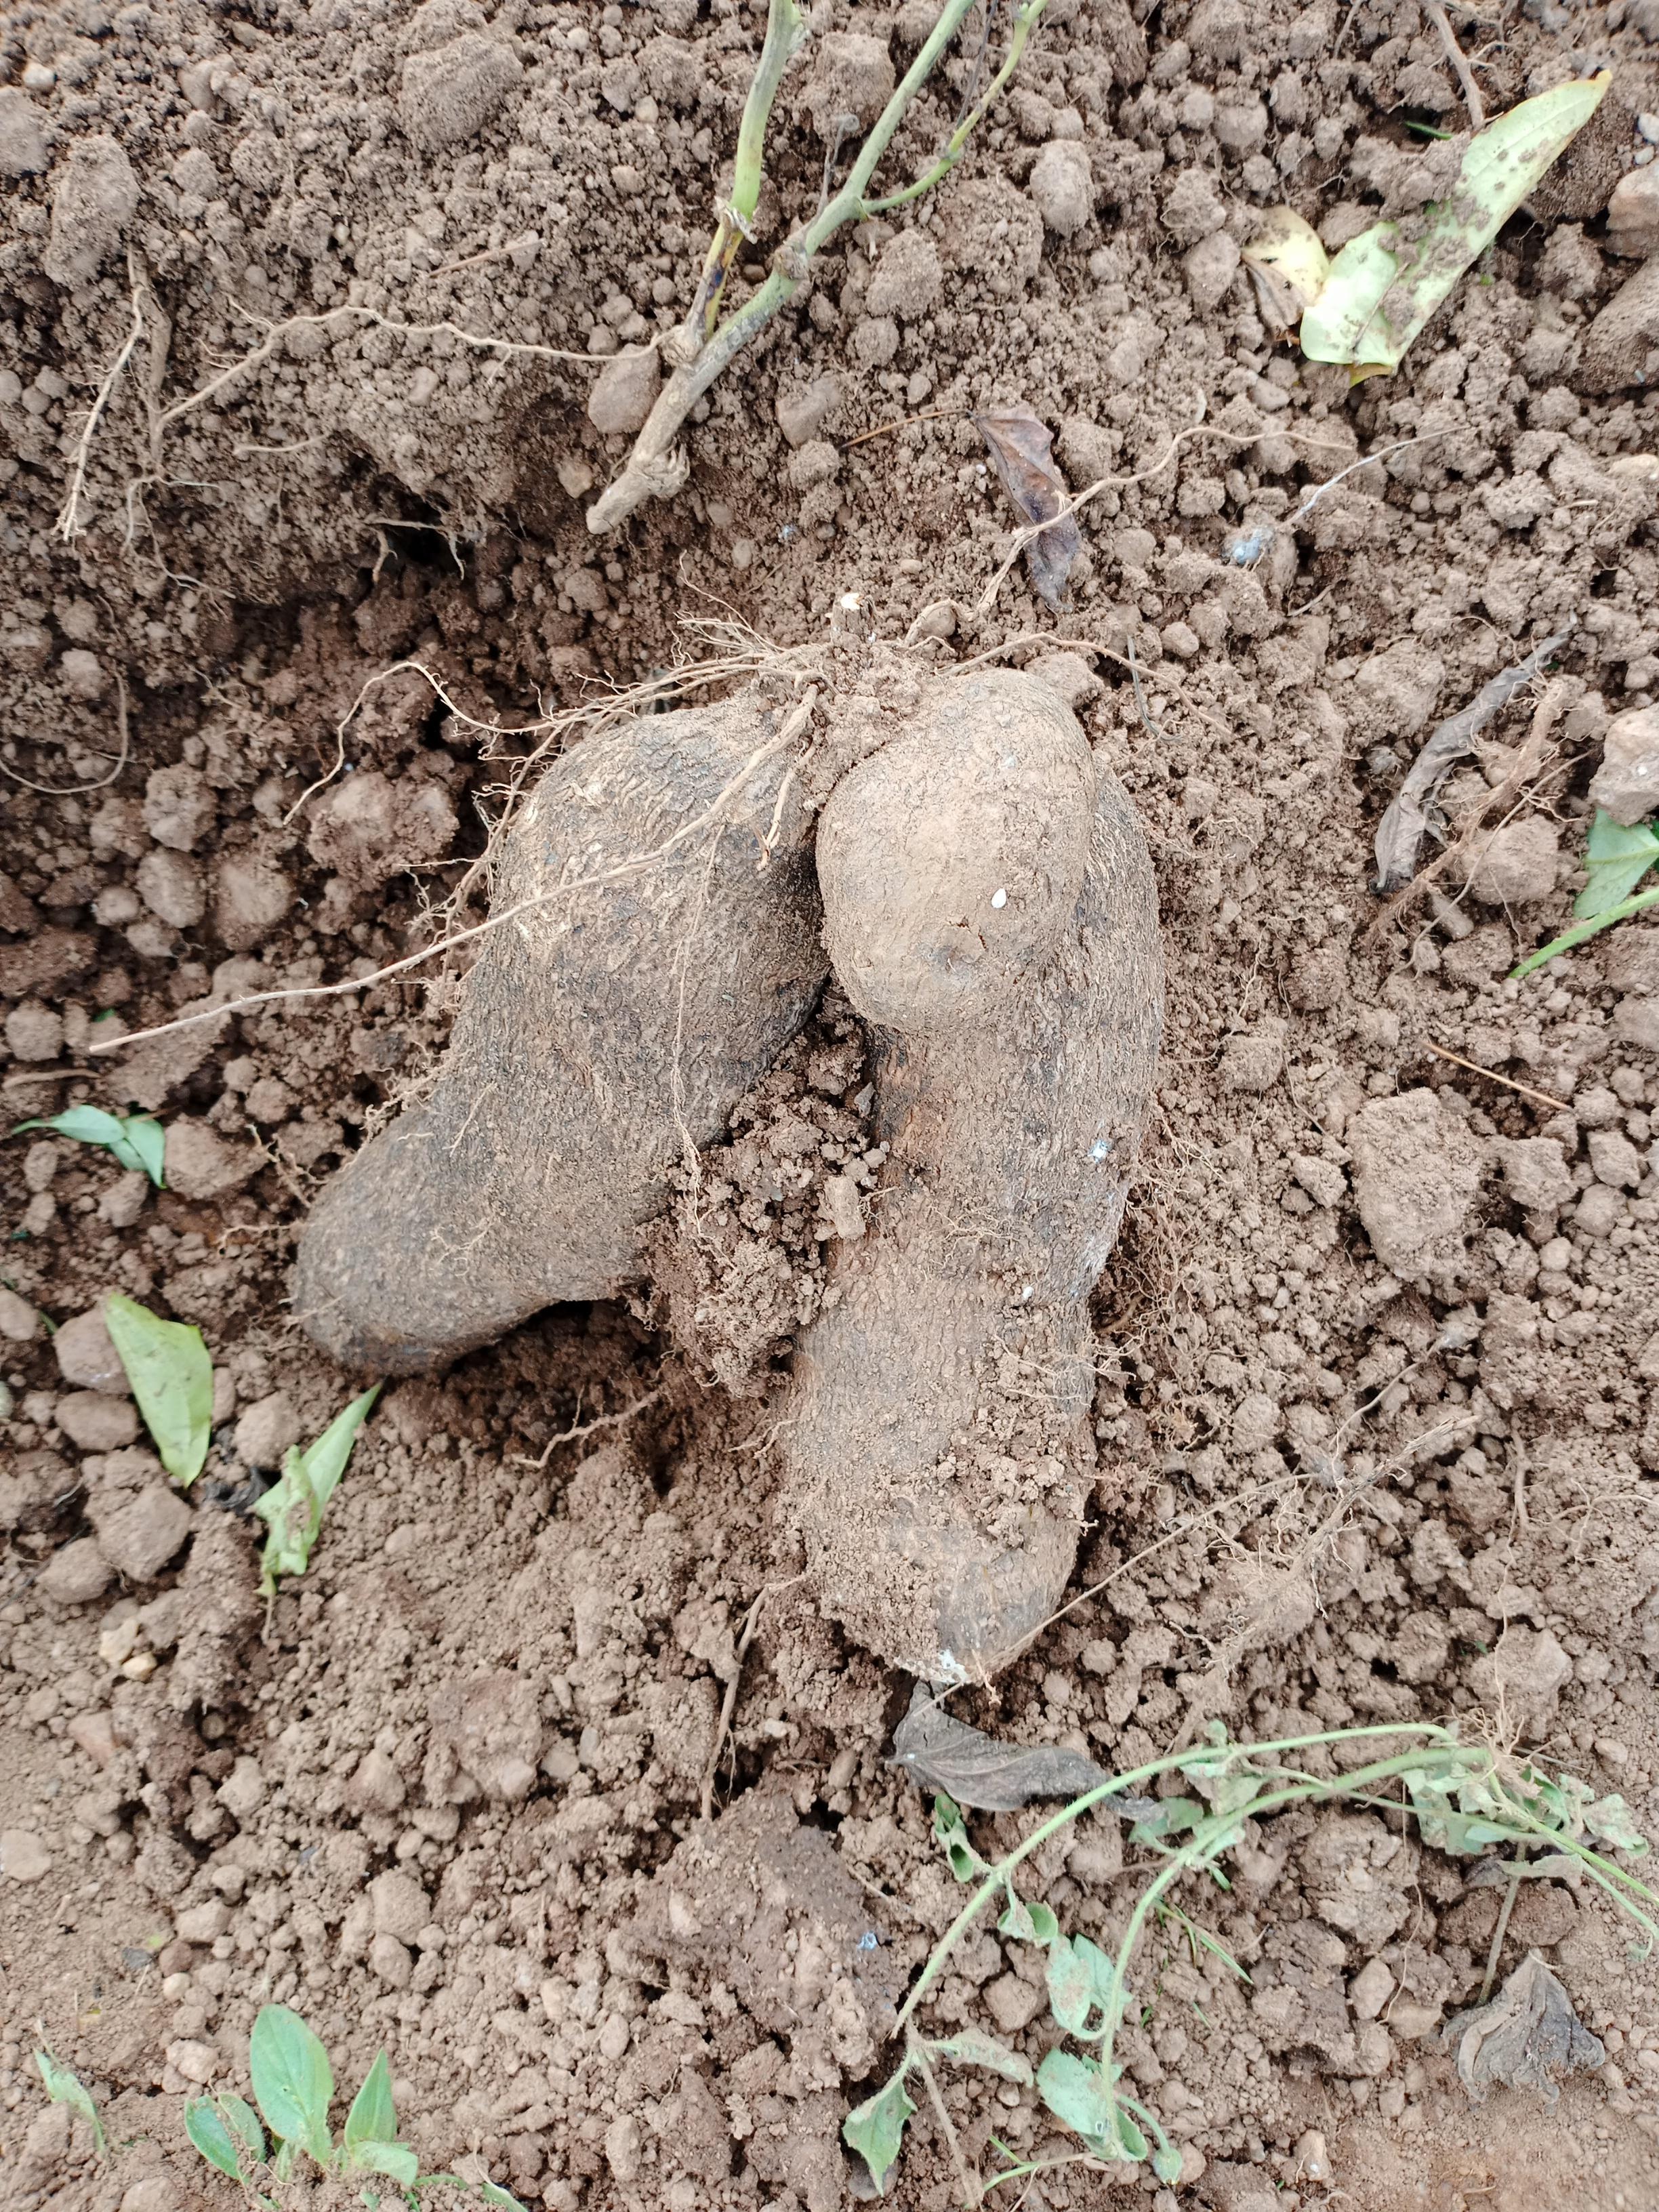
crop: yam
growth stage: harvest
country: Nigeria
